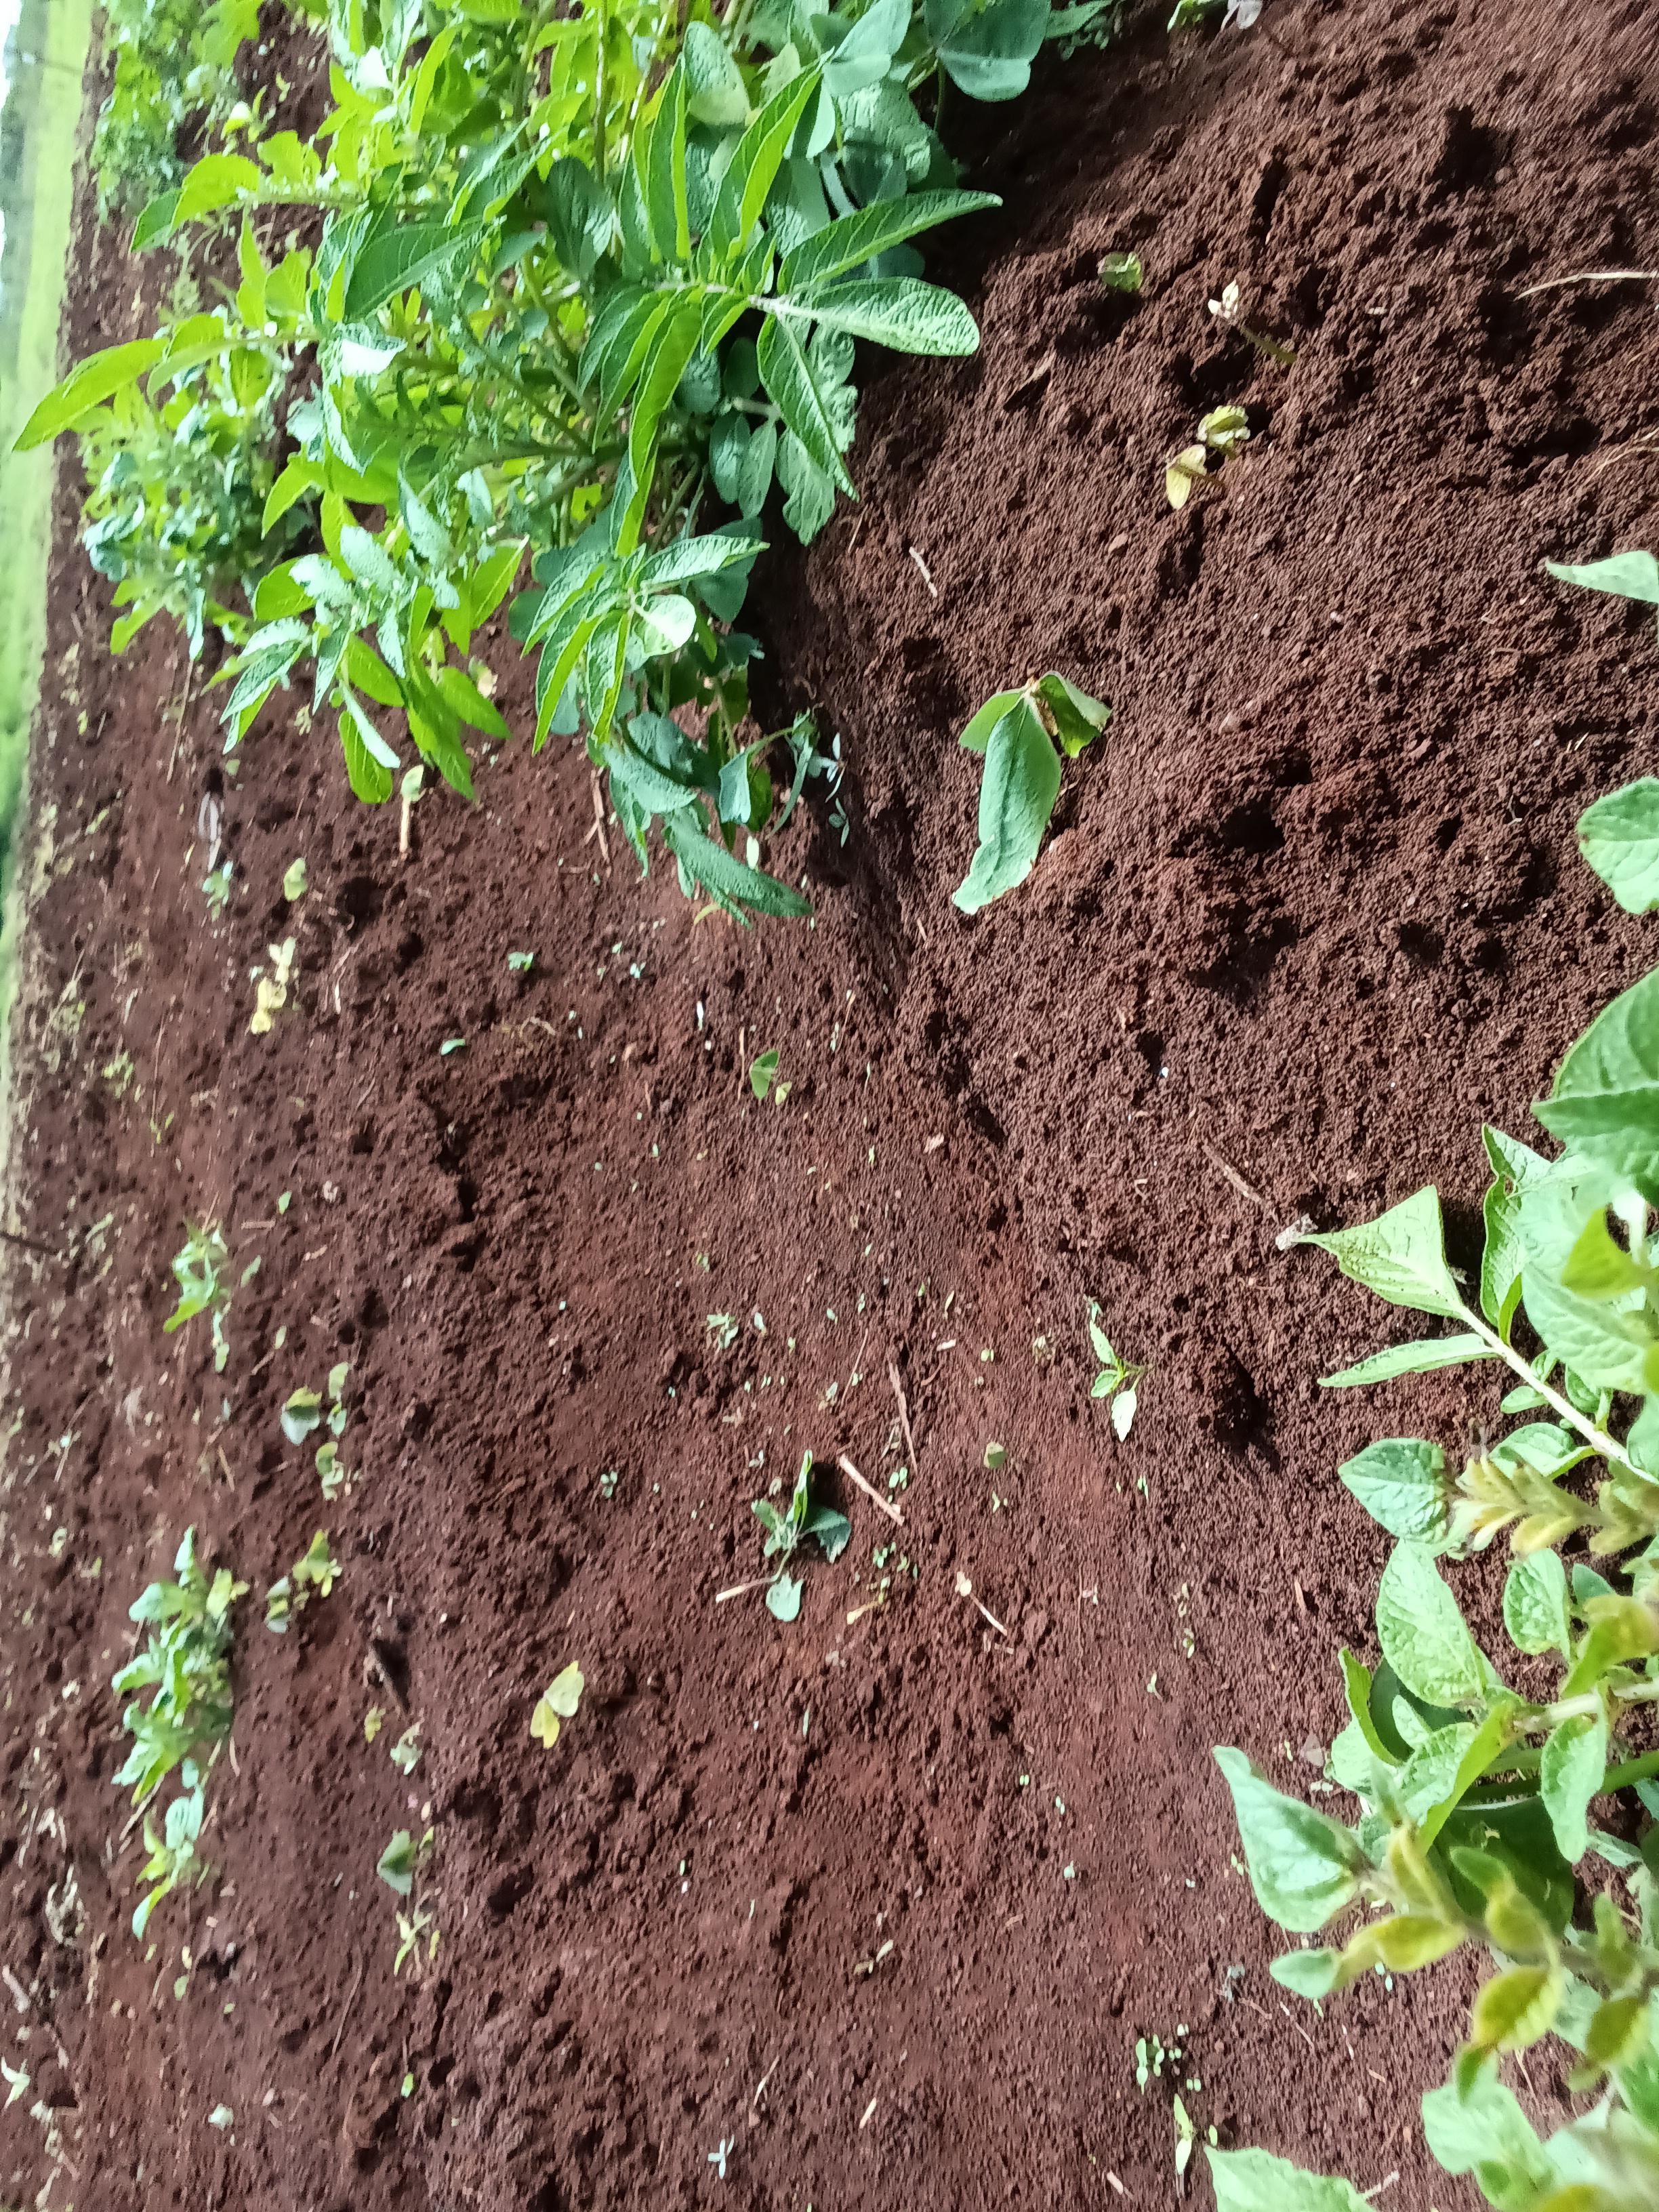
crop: potato
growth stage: vegetative
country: Kenya
